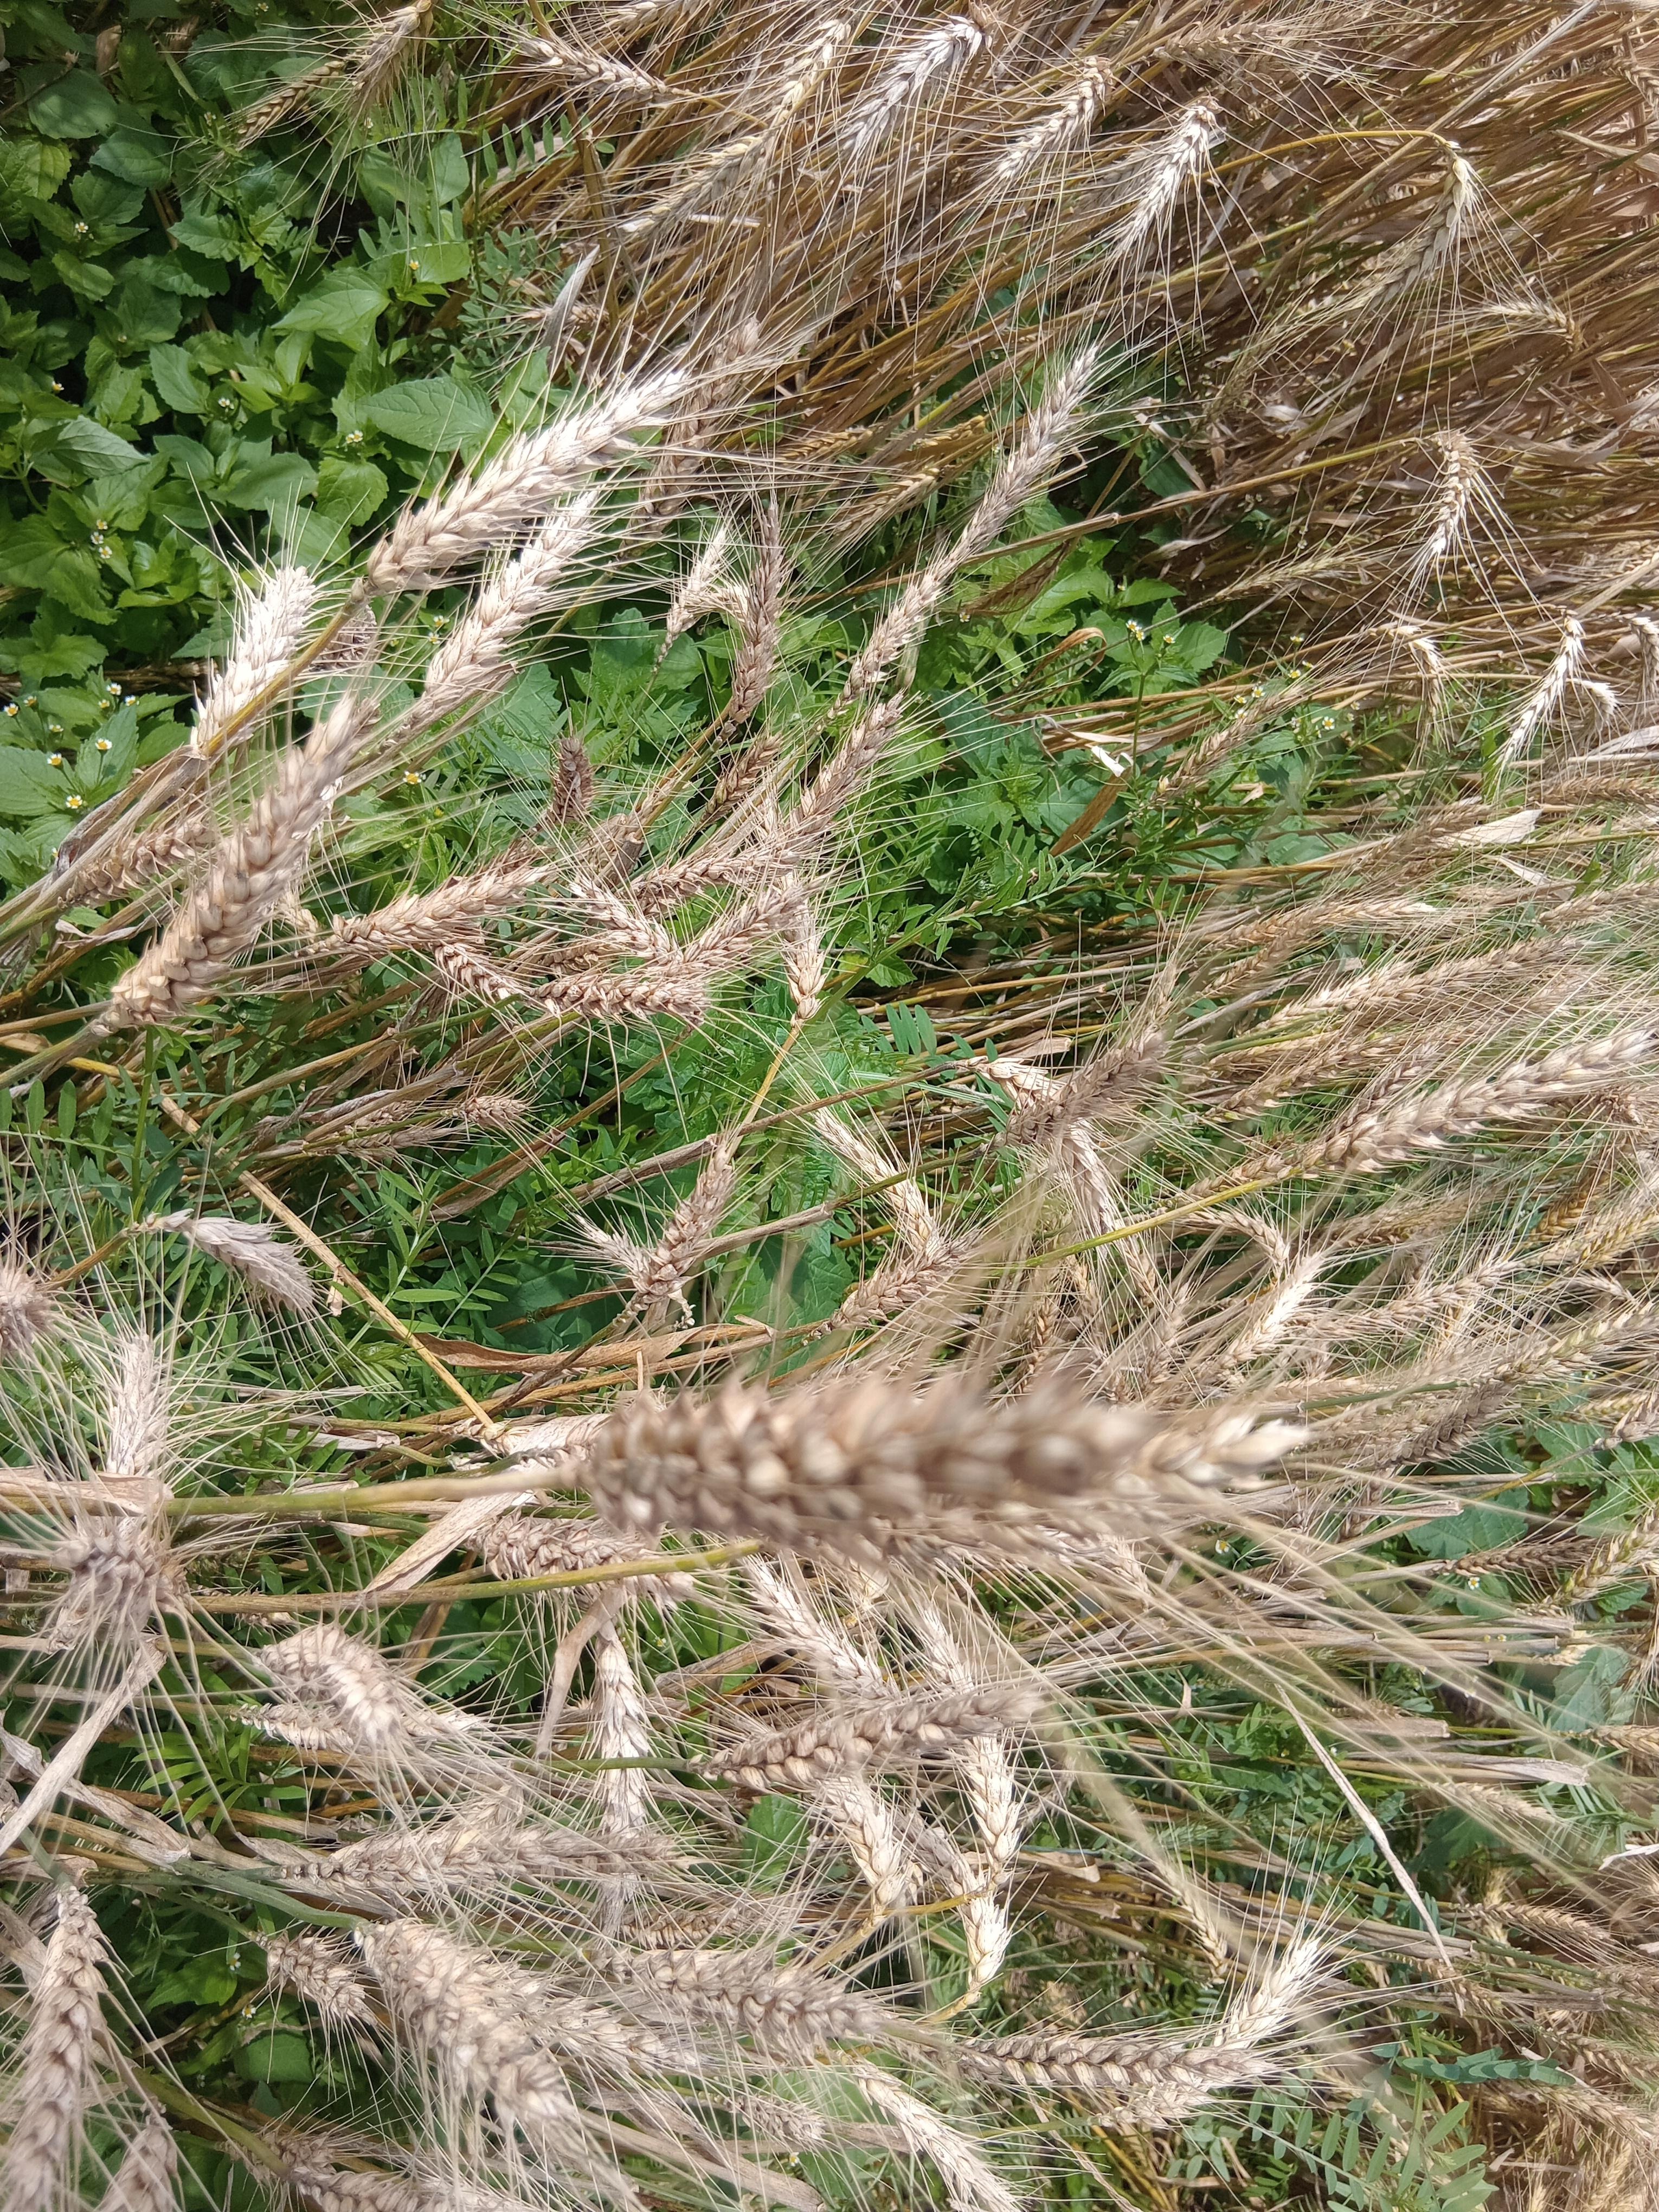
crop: wheat
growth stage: maturity
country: Kenya
